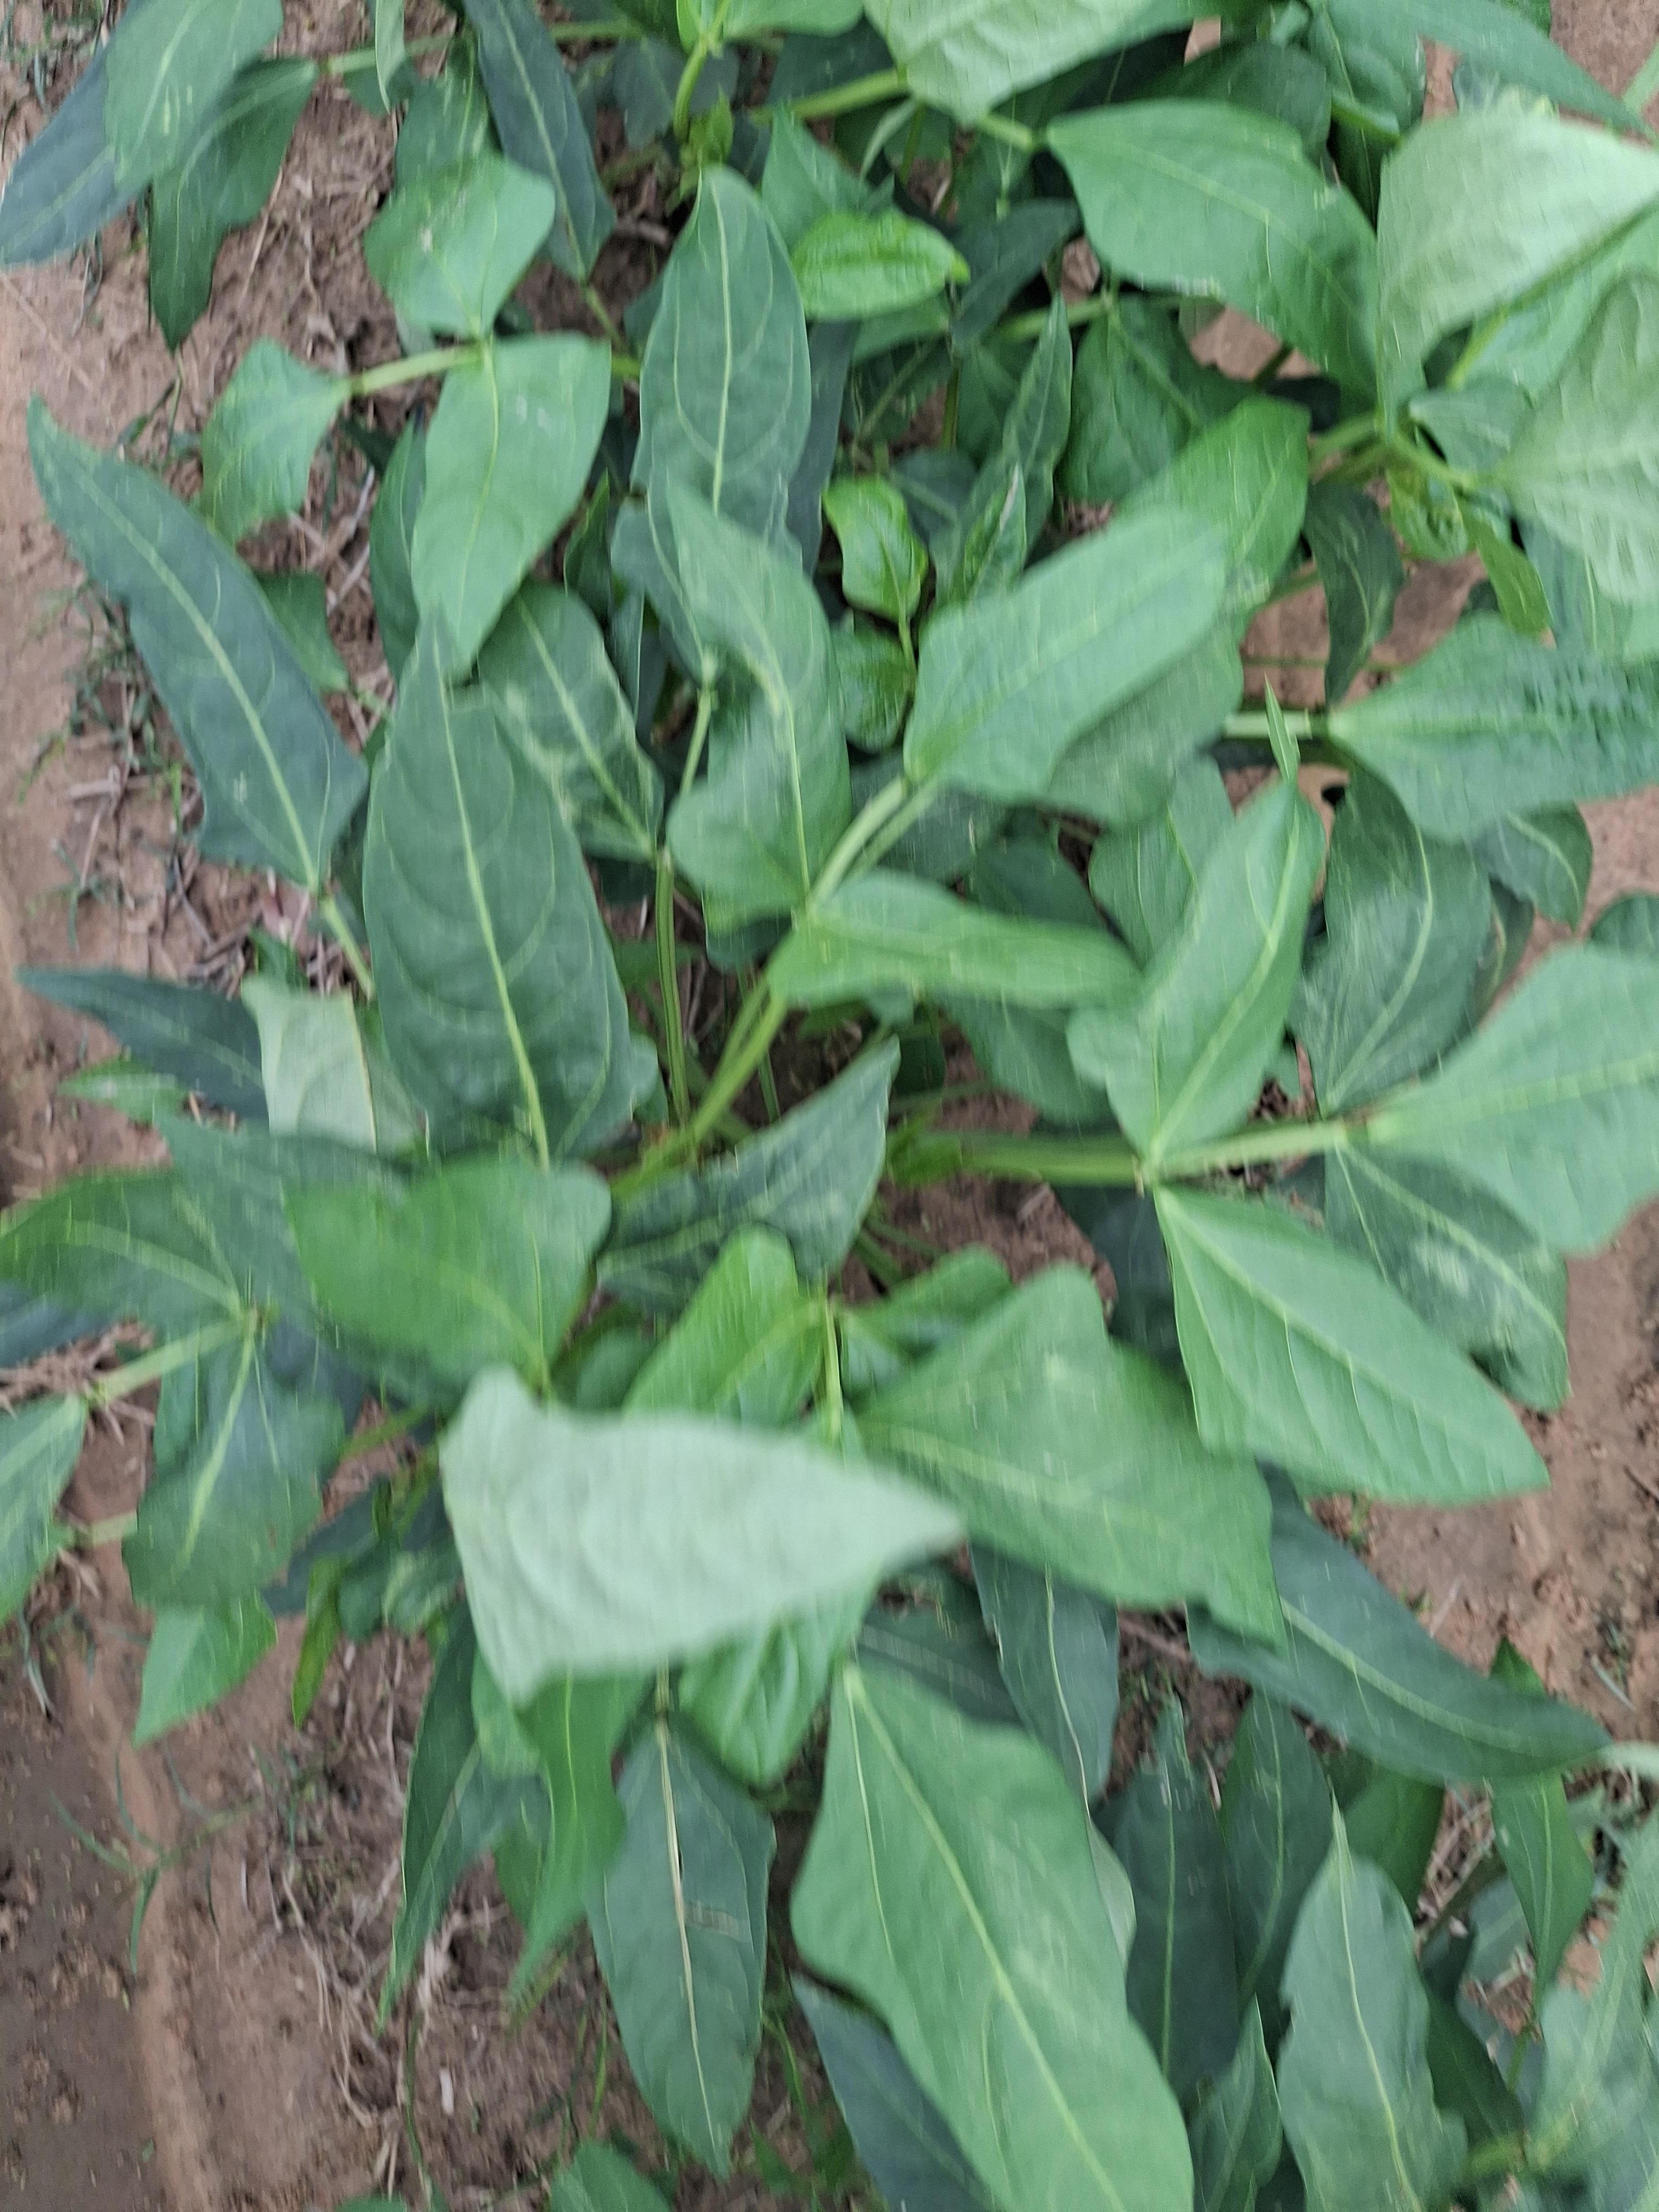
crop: cowpea
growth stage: vegetative
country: Nigeria
